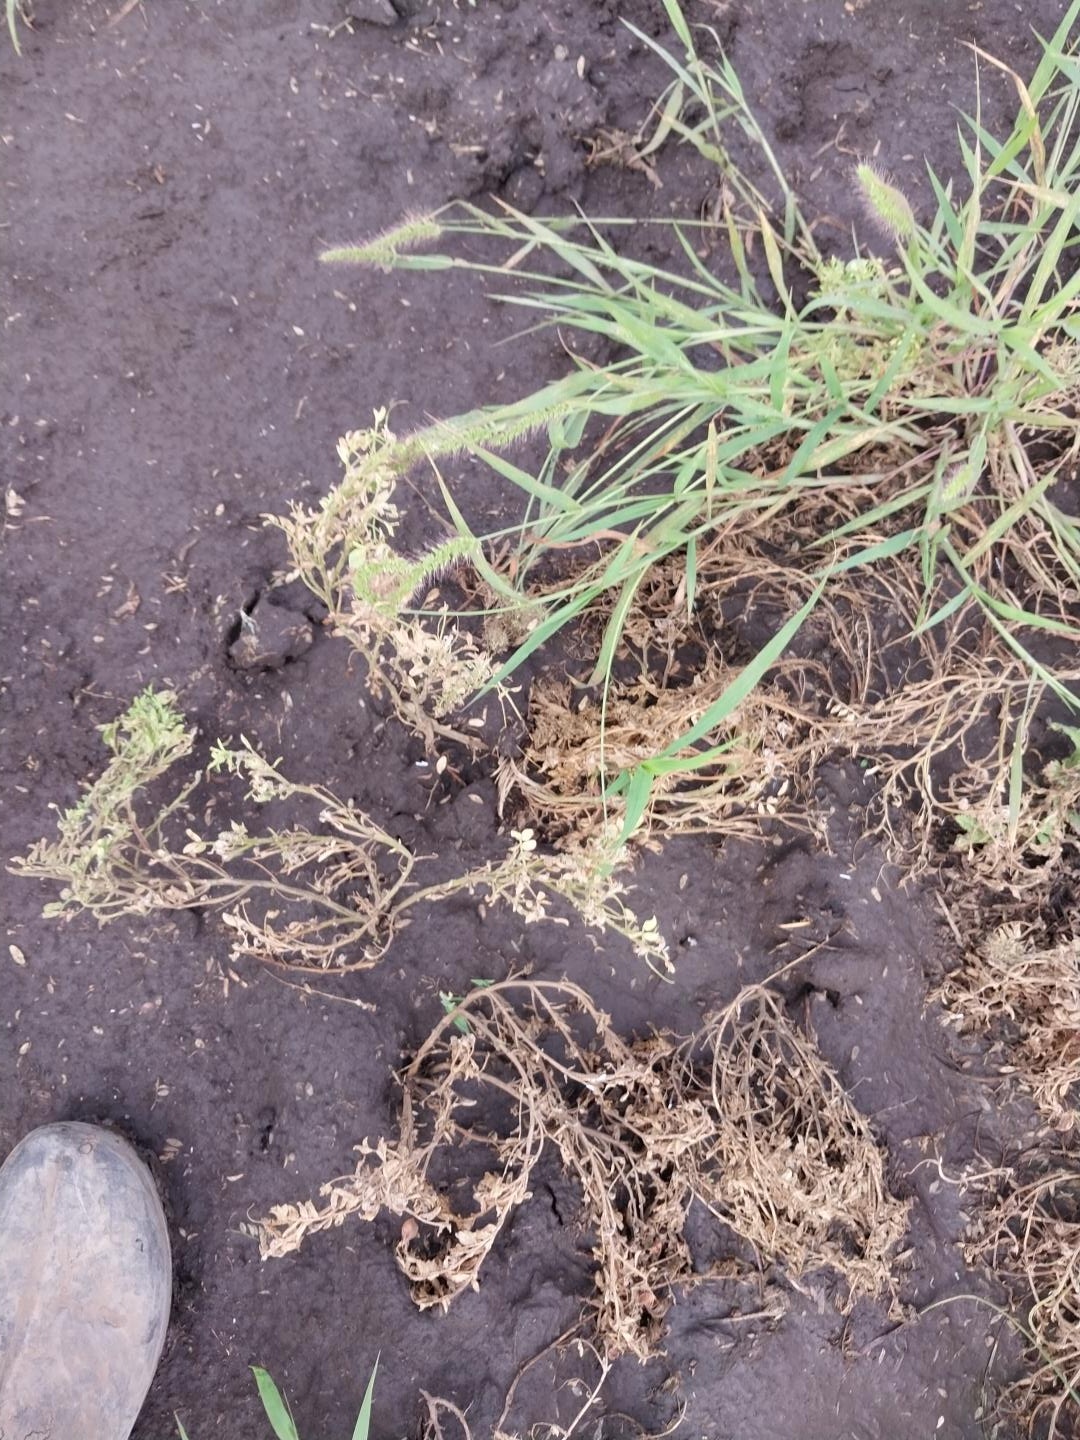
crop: lentil
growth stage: development pod
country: Tanzania
